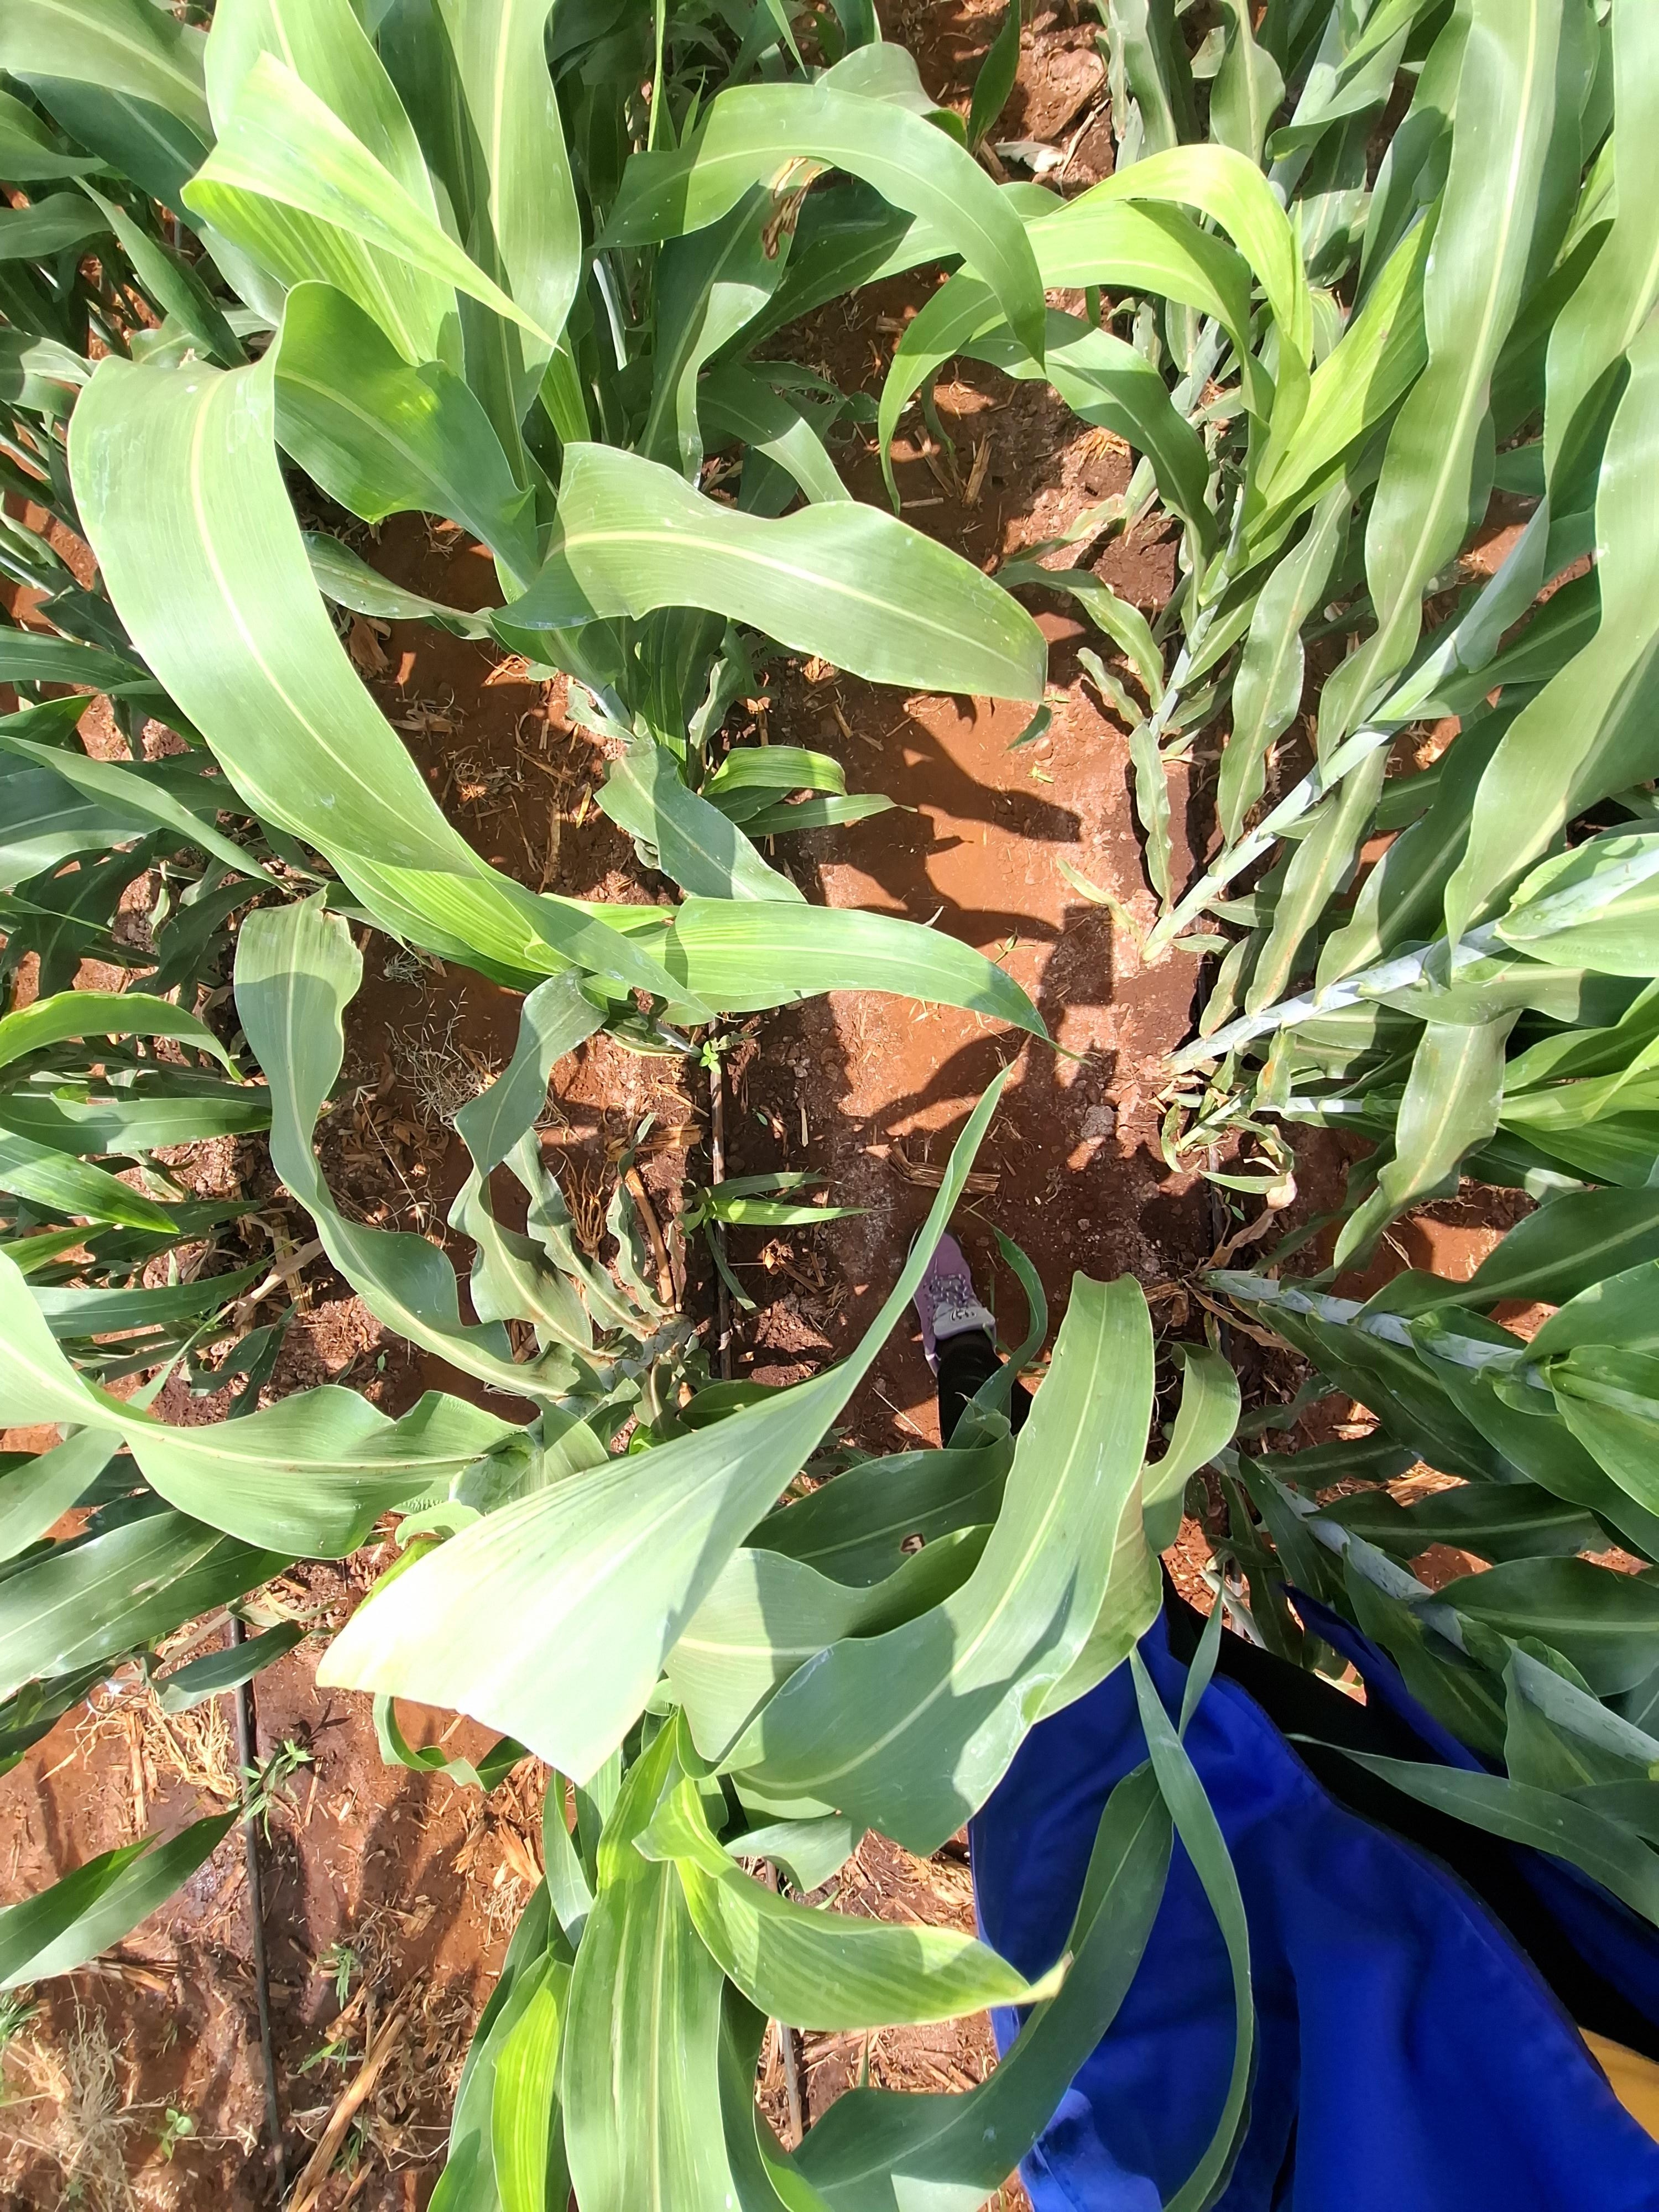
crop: sorghum
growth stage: vegetative
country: Kenya
